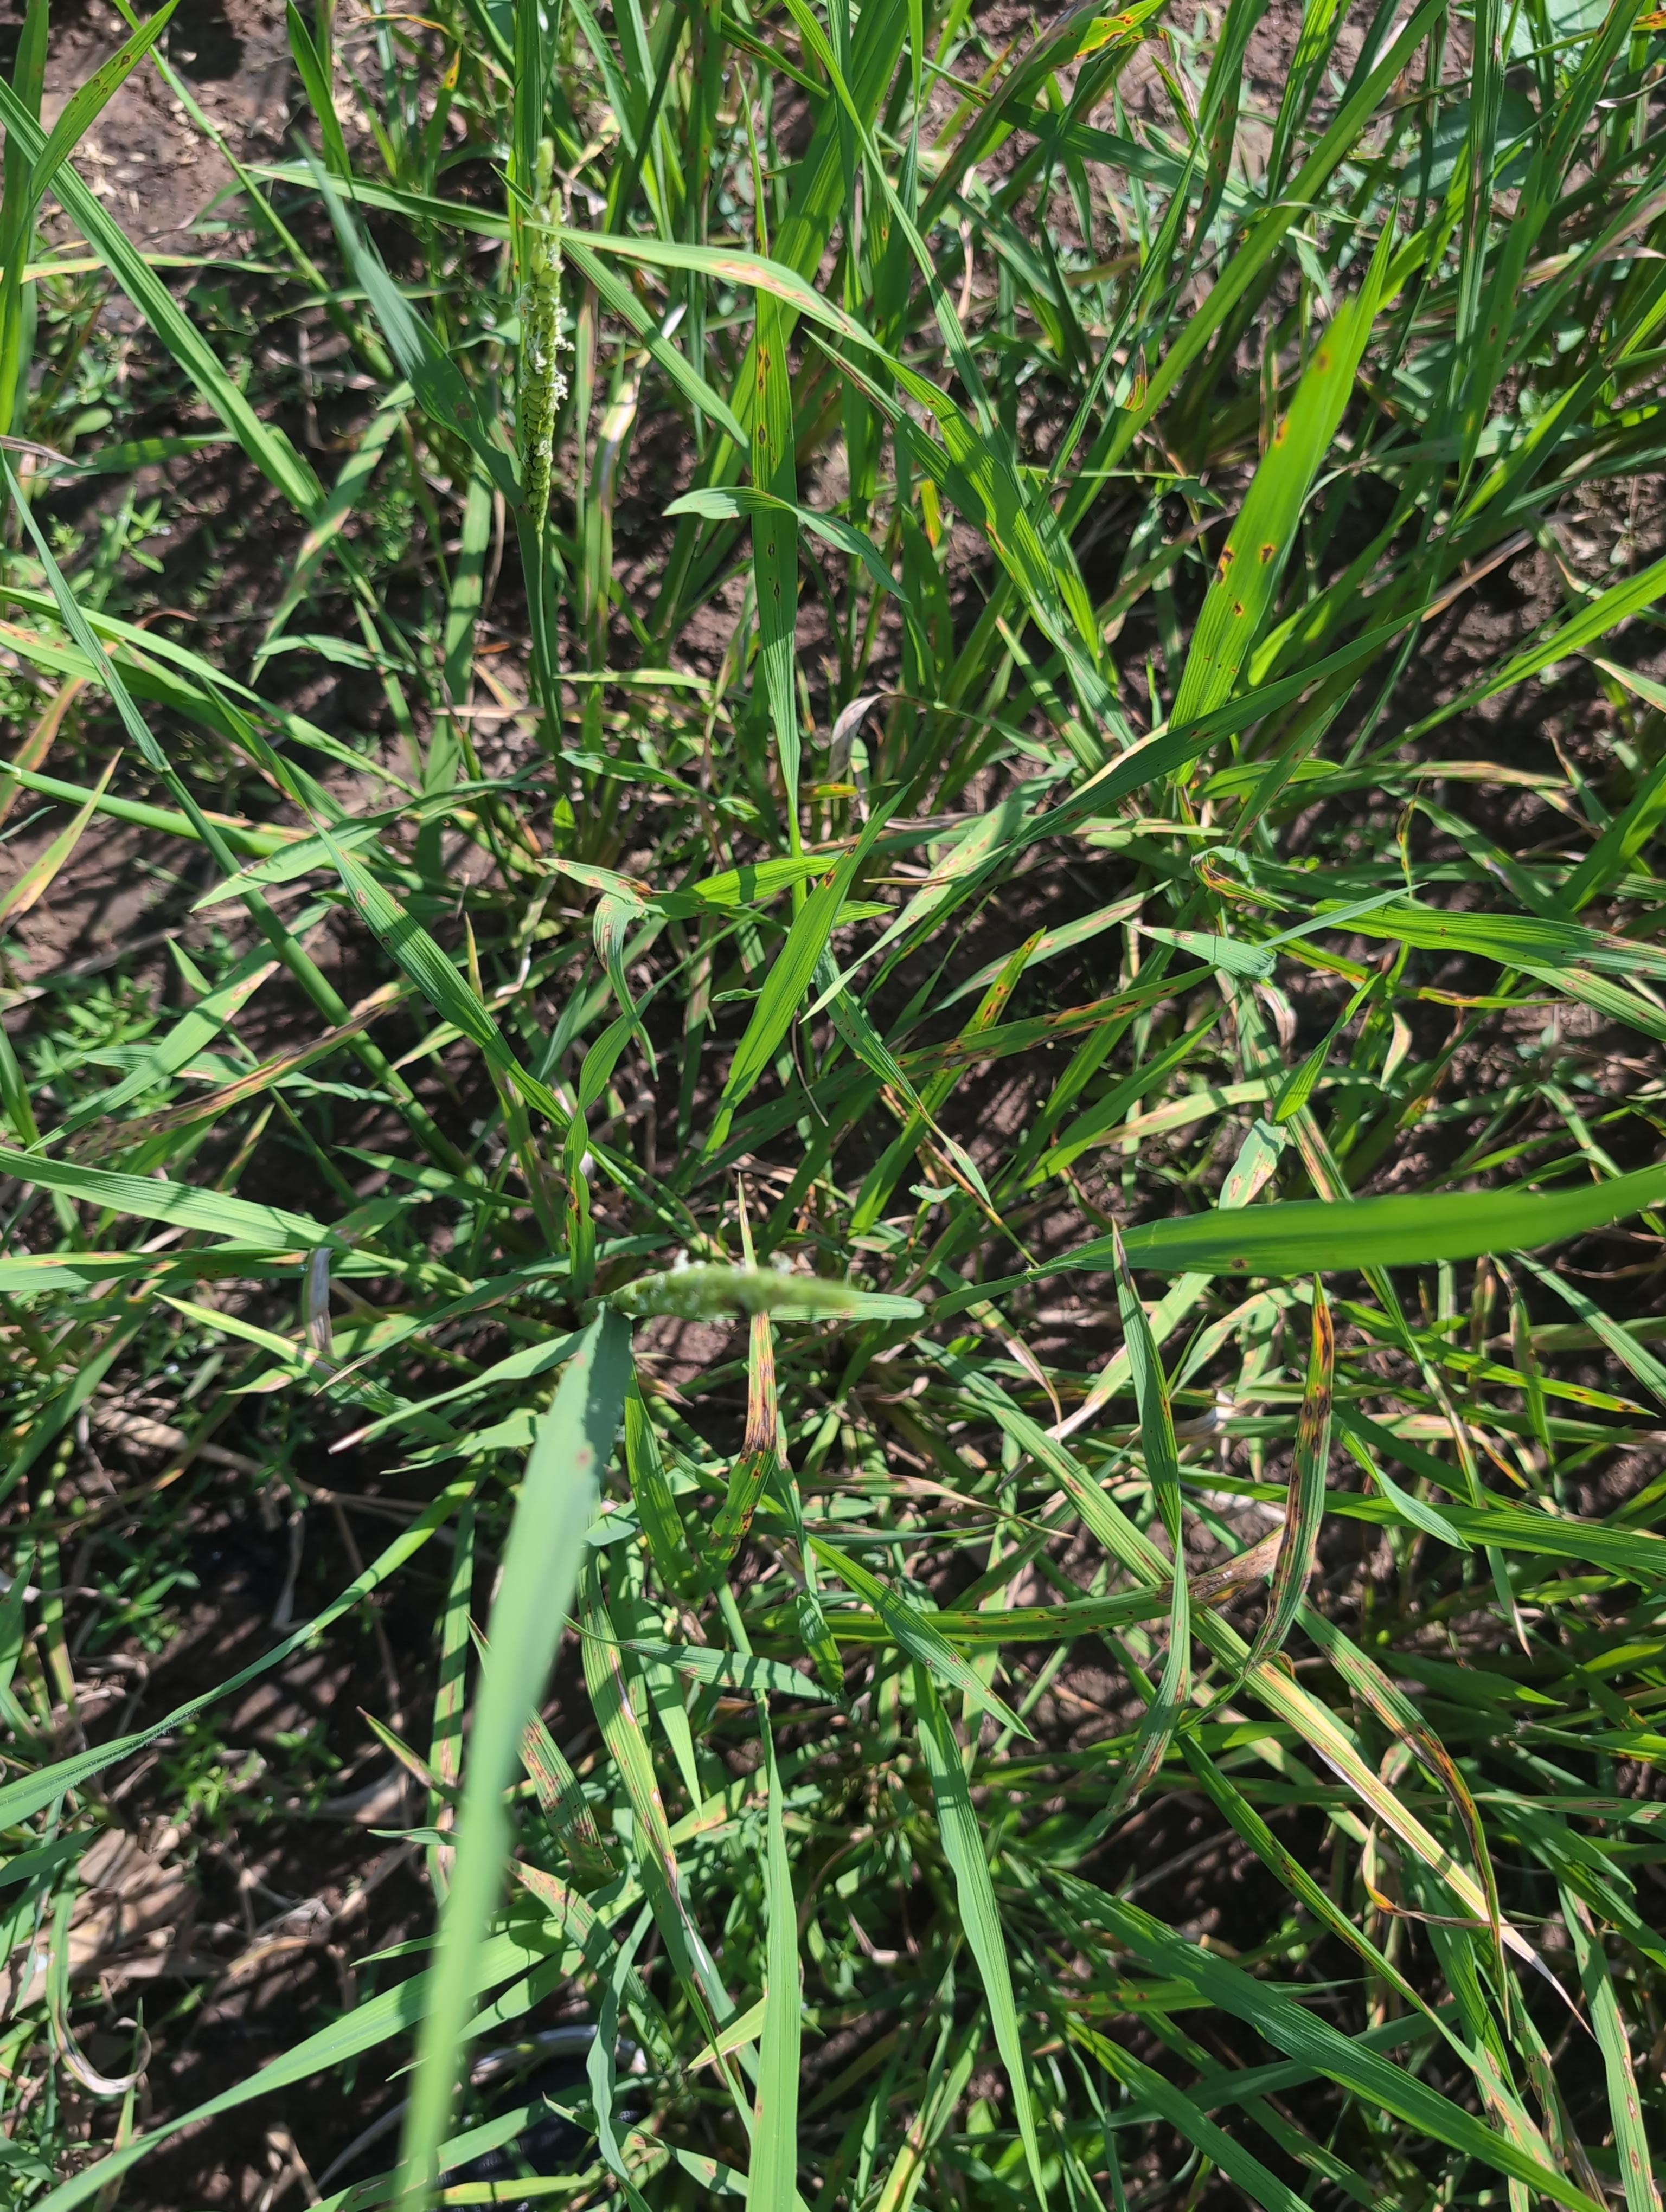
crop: rice
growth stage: flowering
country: Côte d'Ivoire
